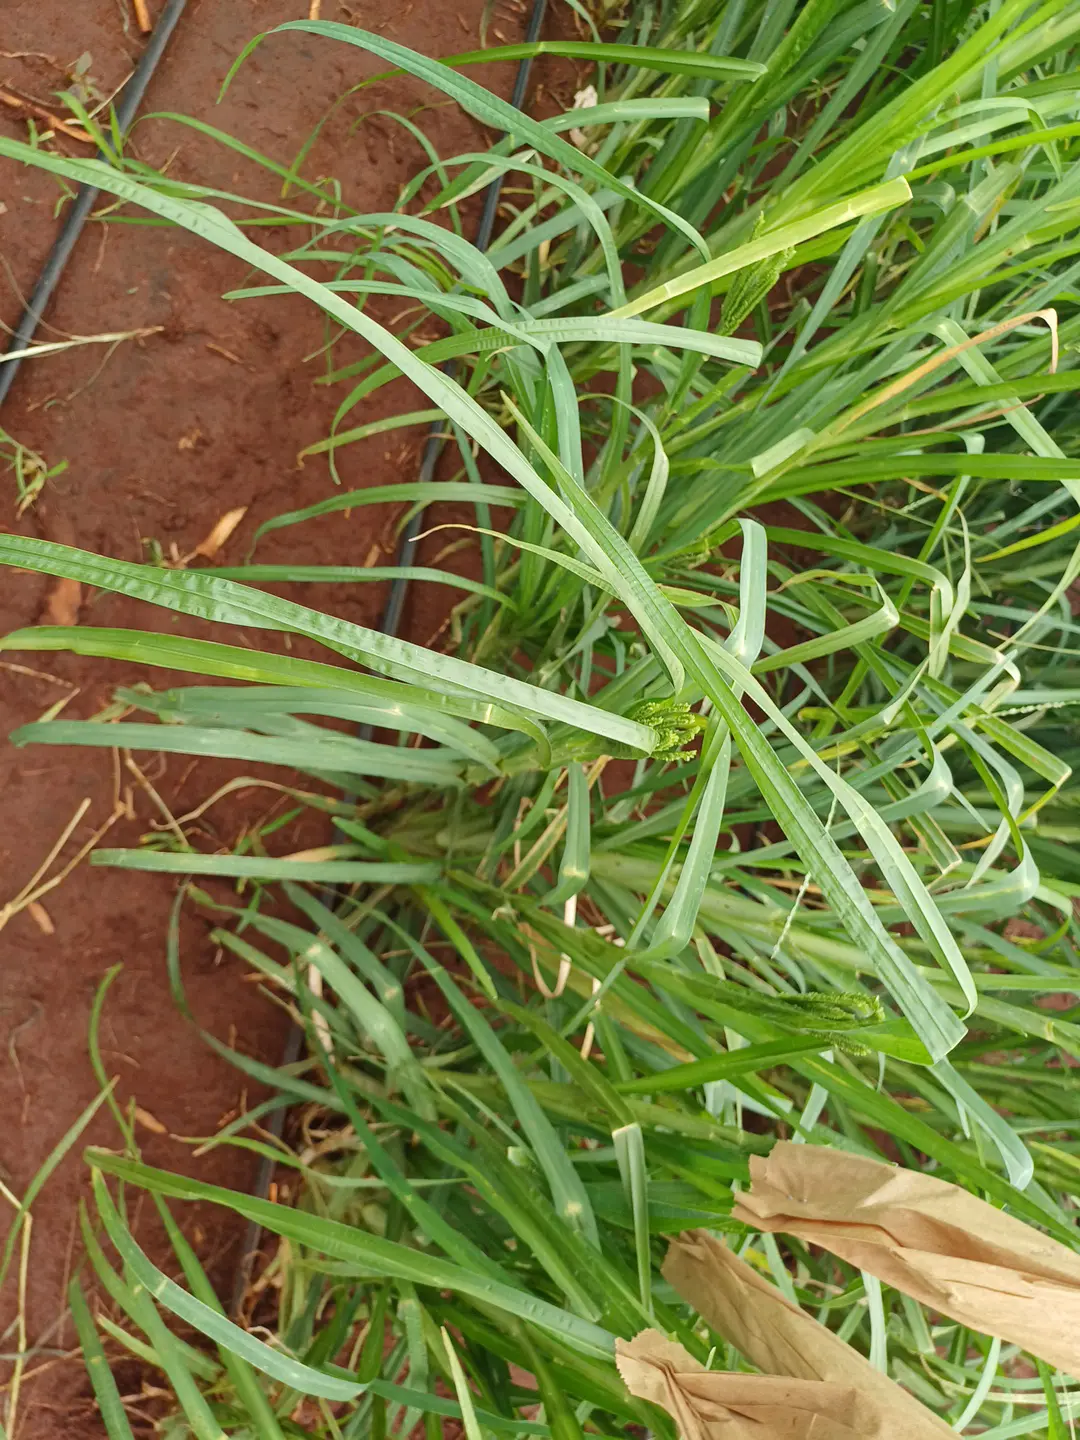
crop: finger millet
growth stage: heading tuber
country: Kenya
